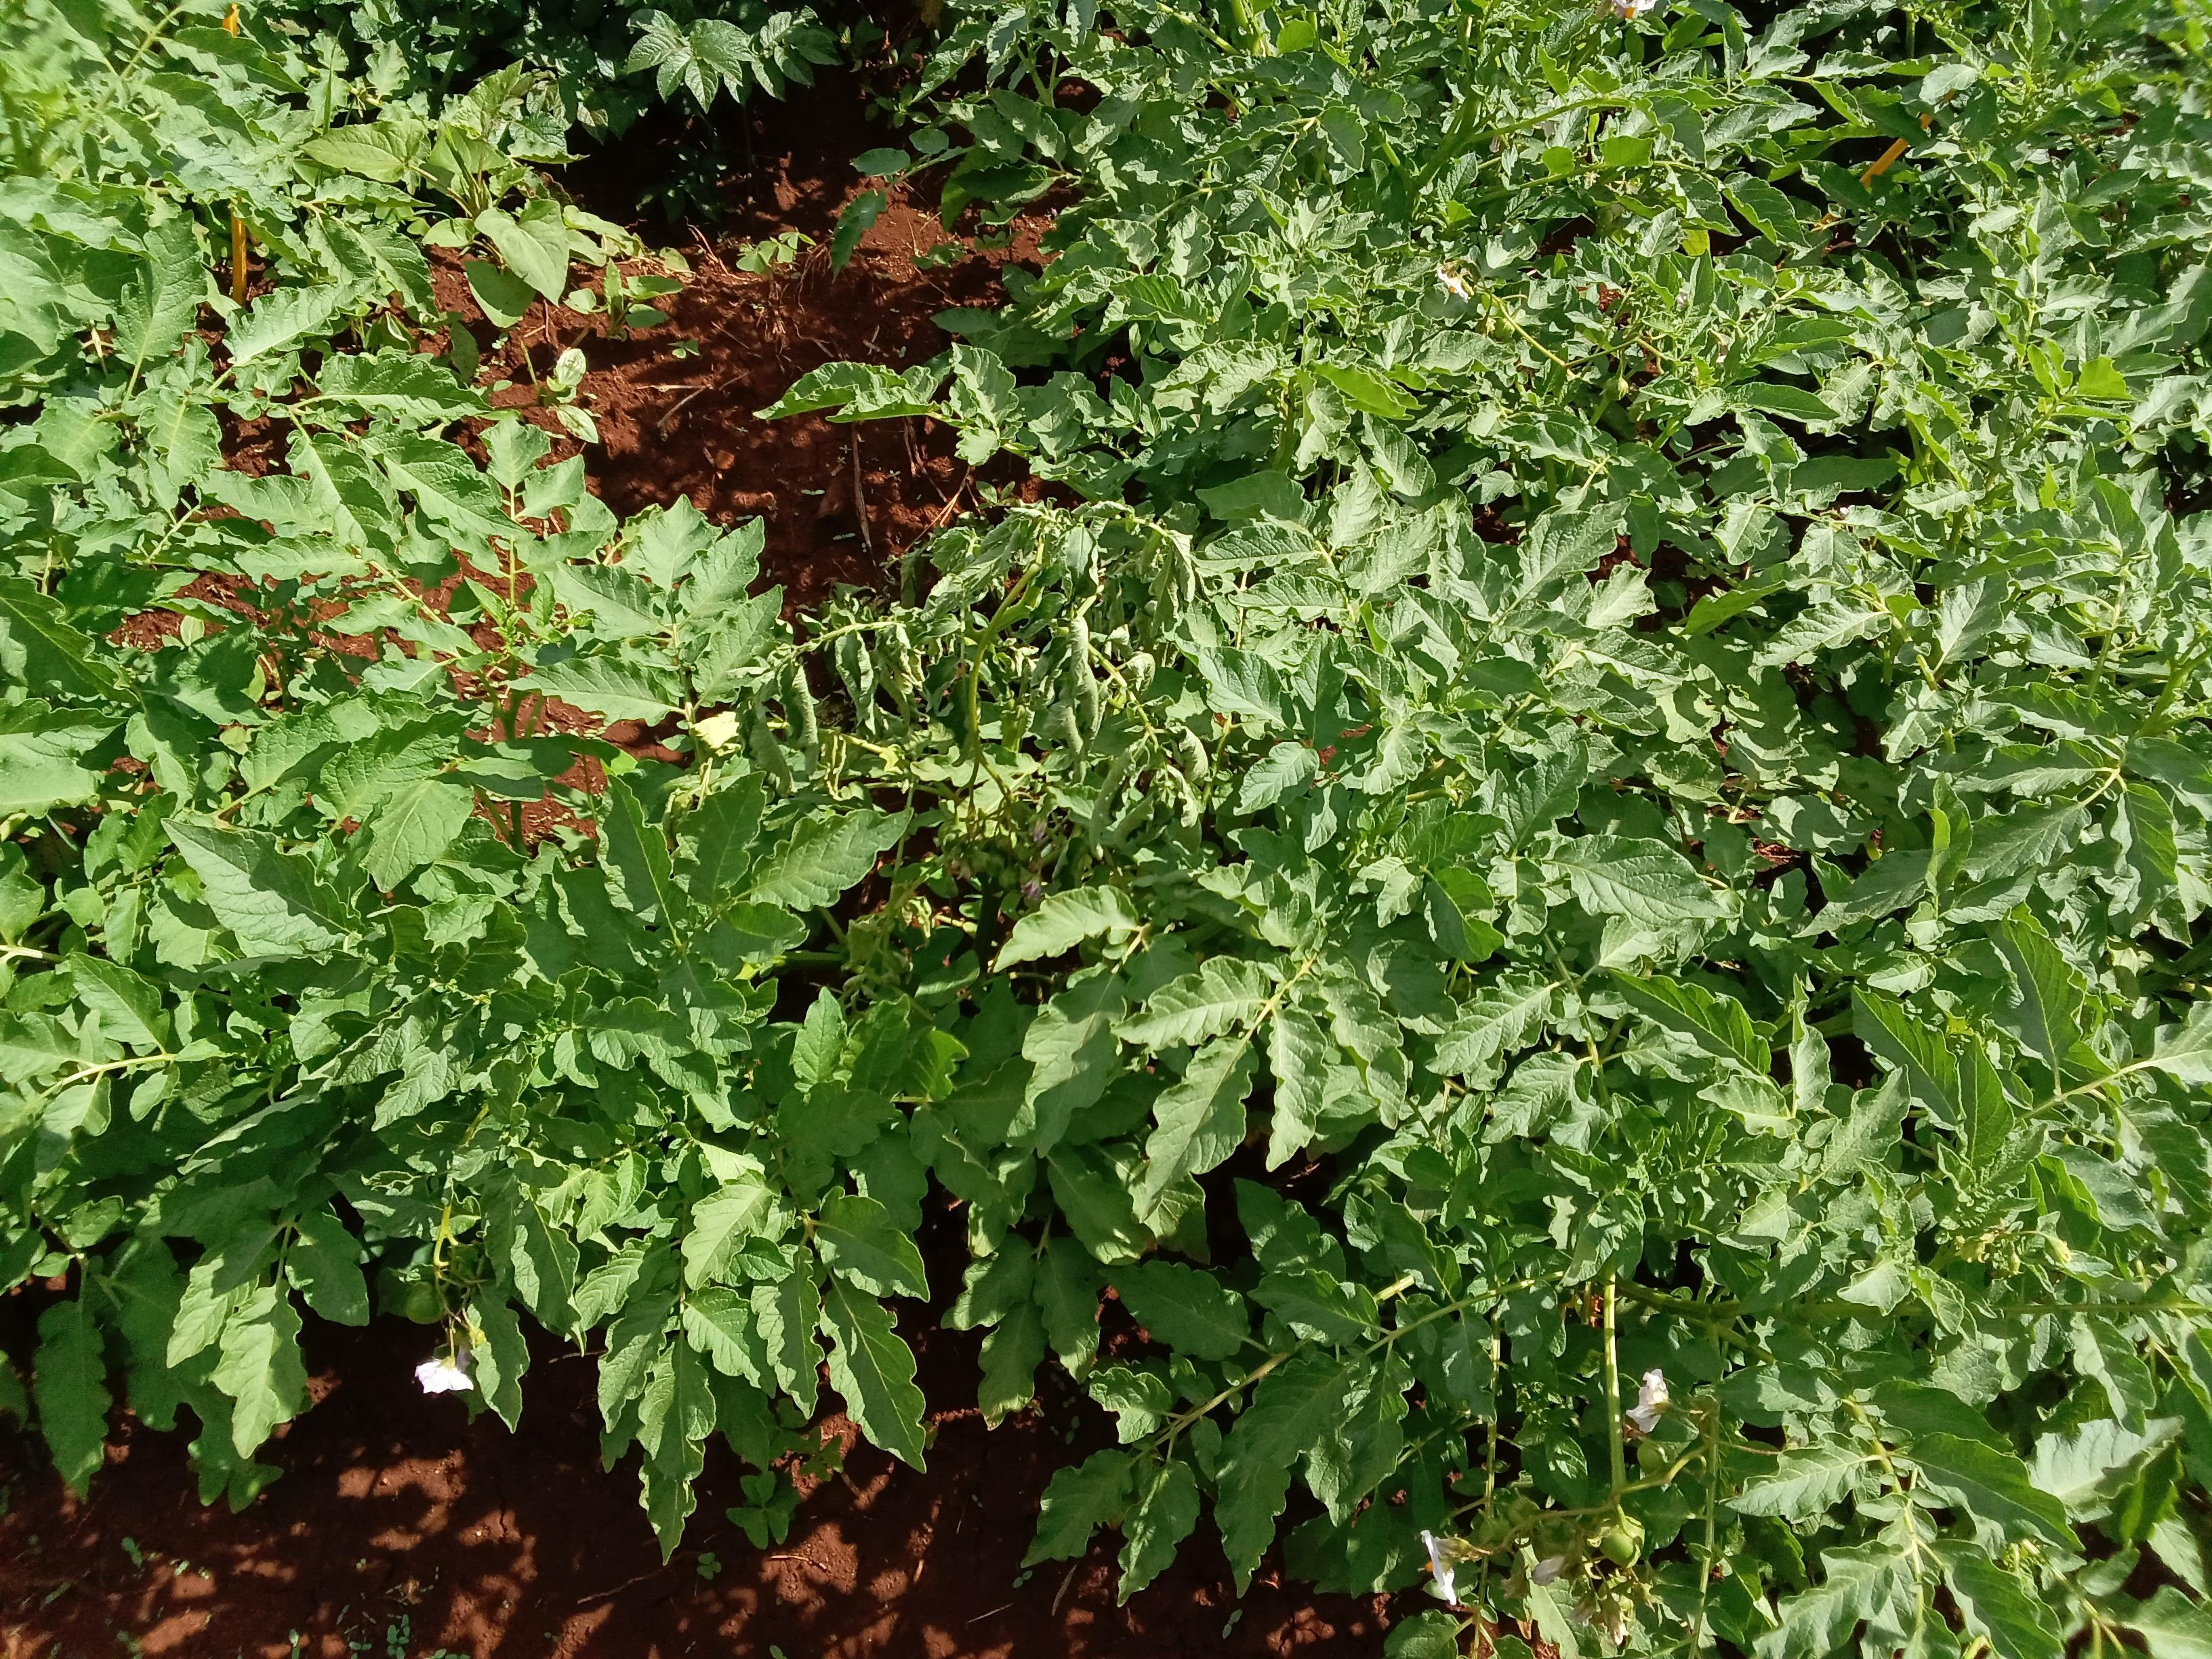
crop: potato
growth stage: flowering
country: Kenya
